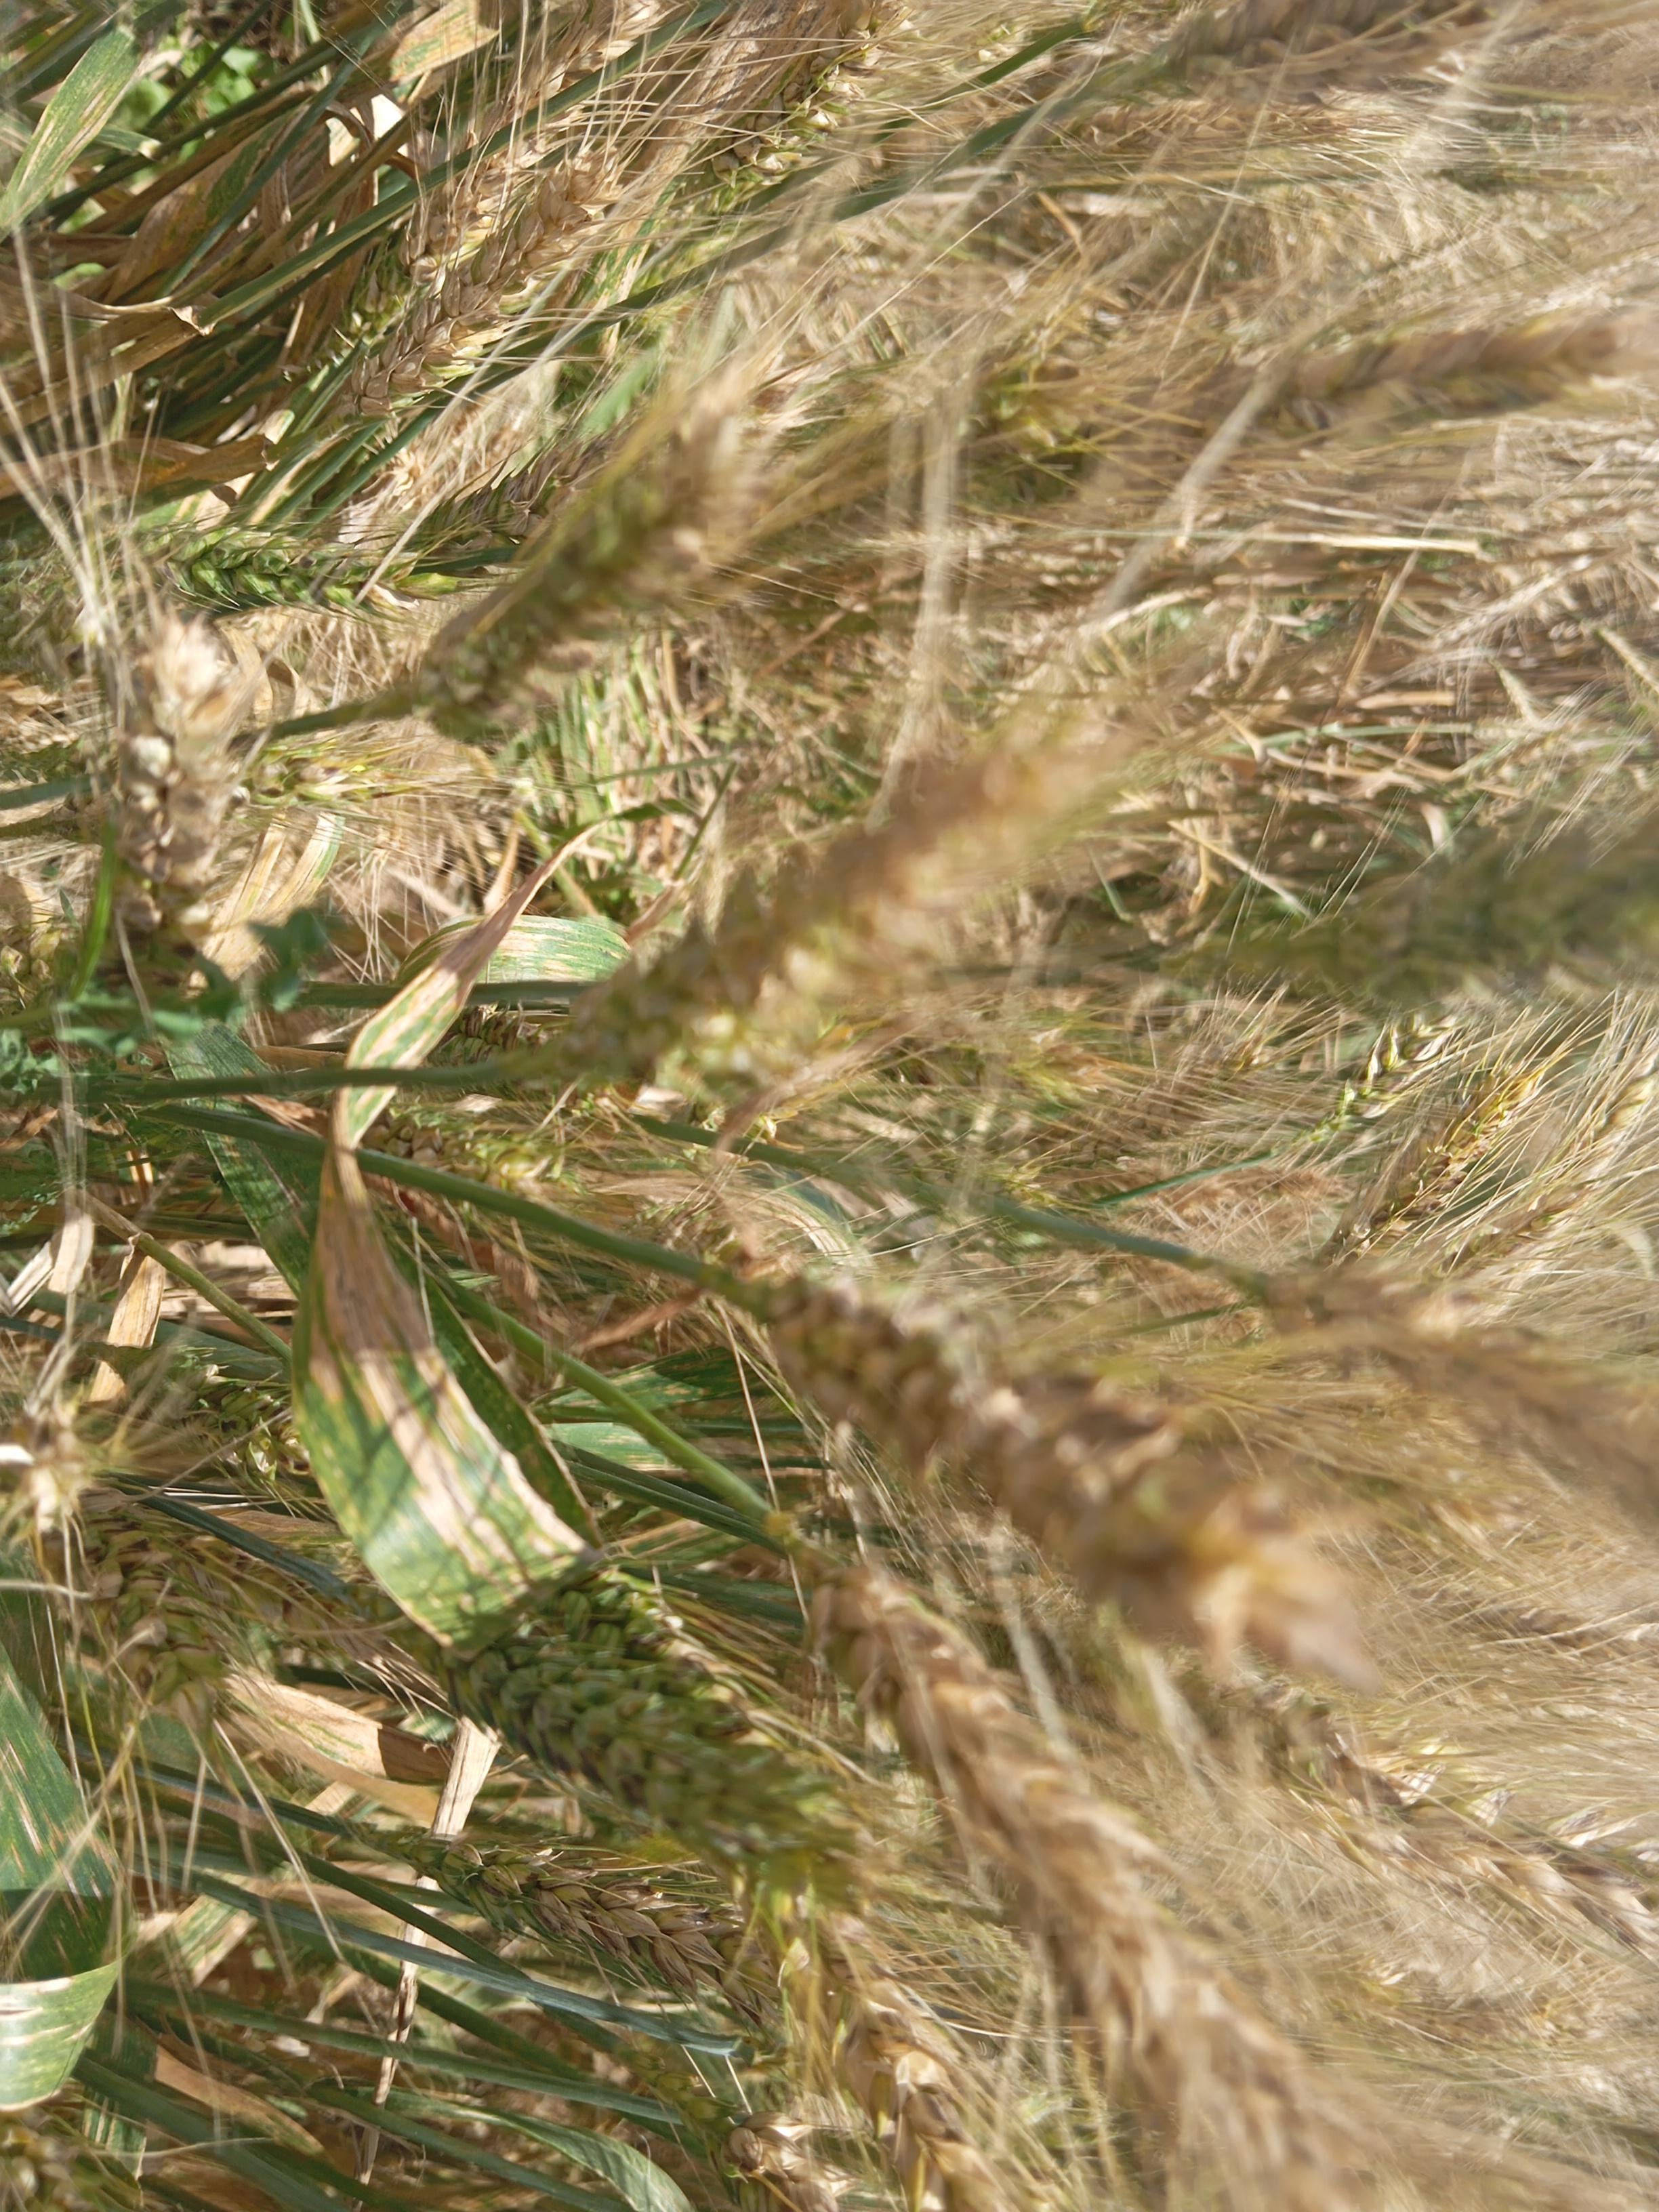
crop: wheat
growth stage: maturity
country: Kenya
